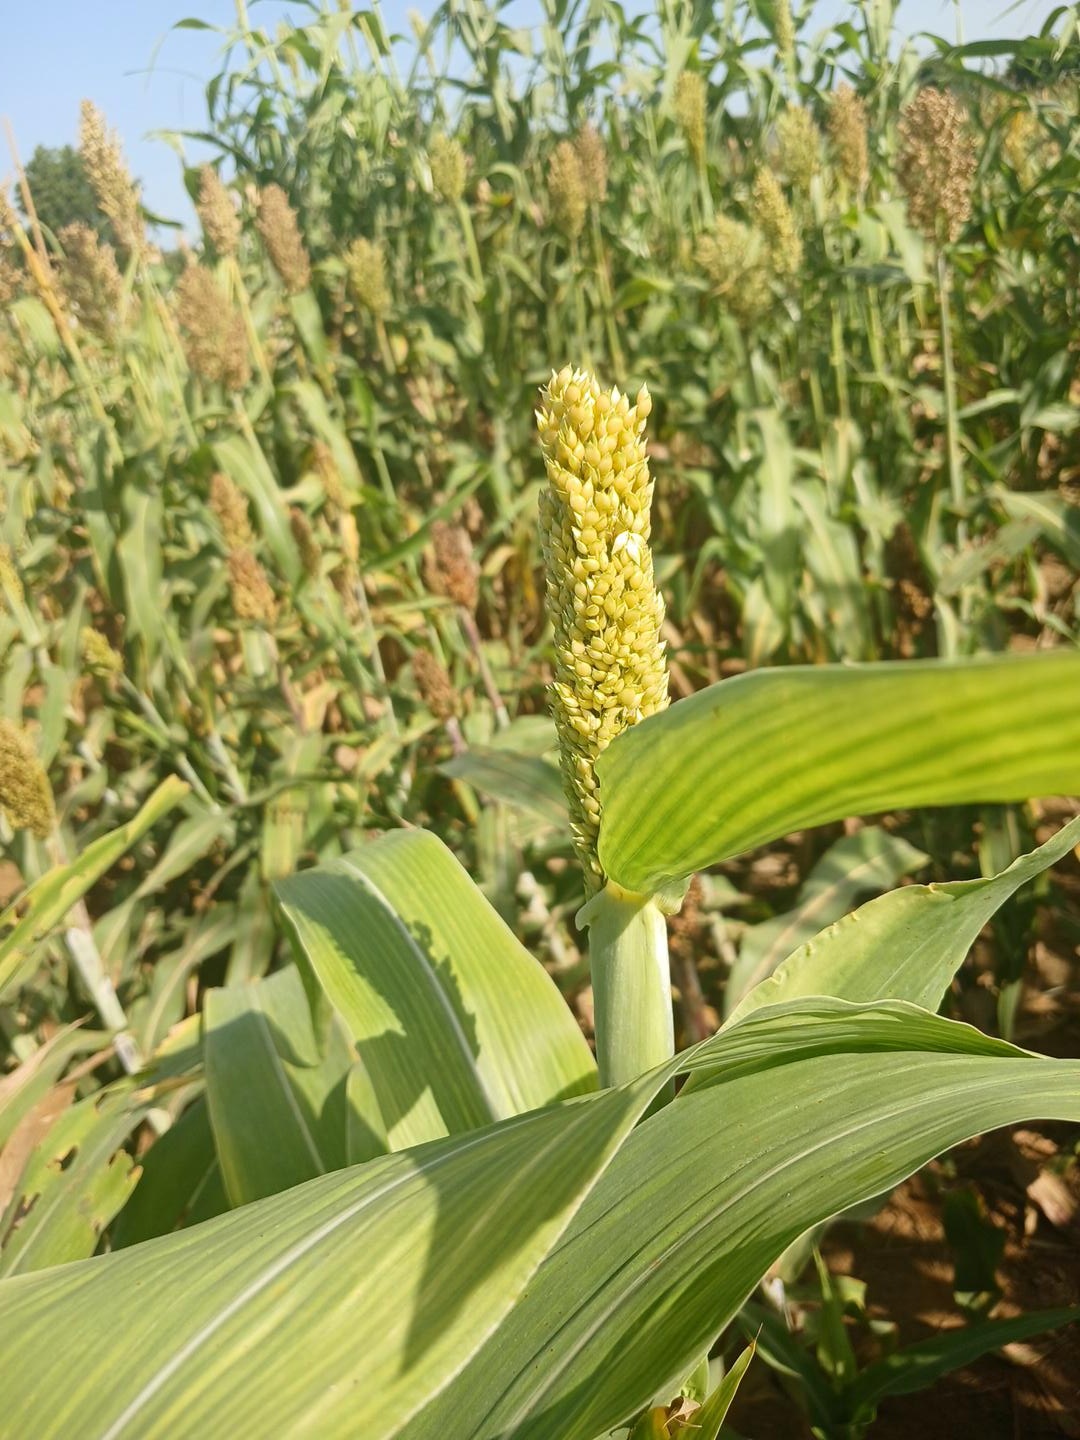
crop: sorghum
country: Senegal
